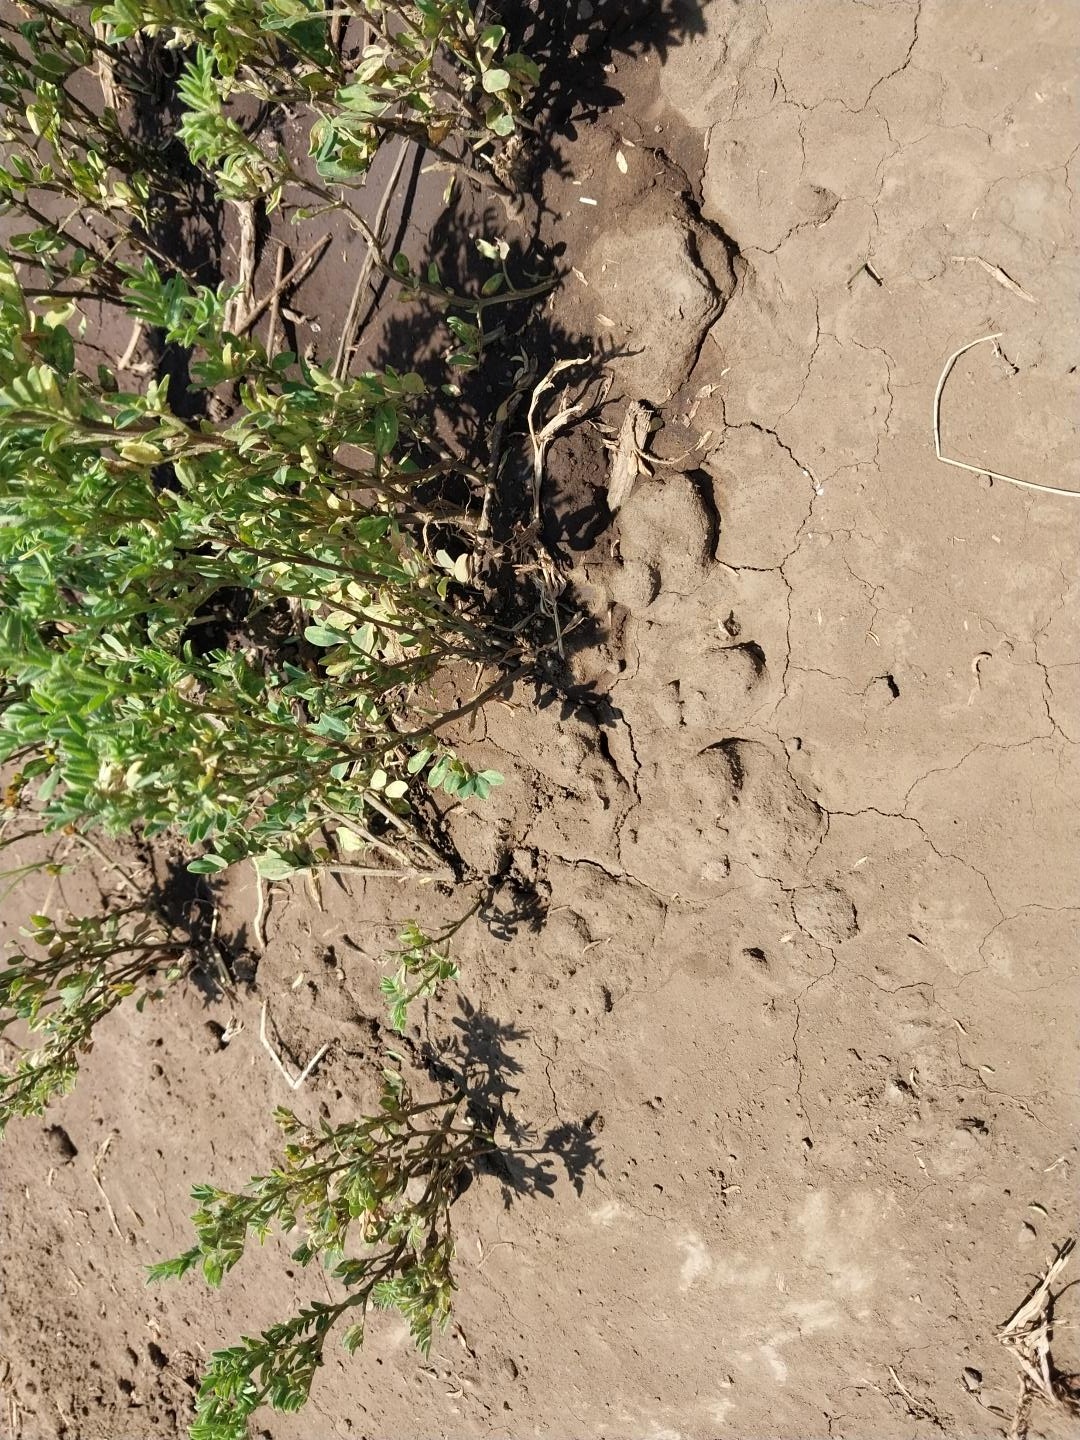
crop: lentil
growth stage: flowering
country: Tanzania
